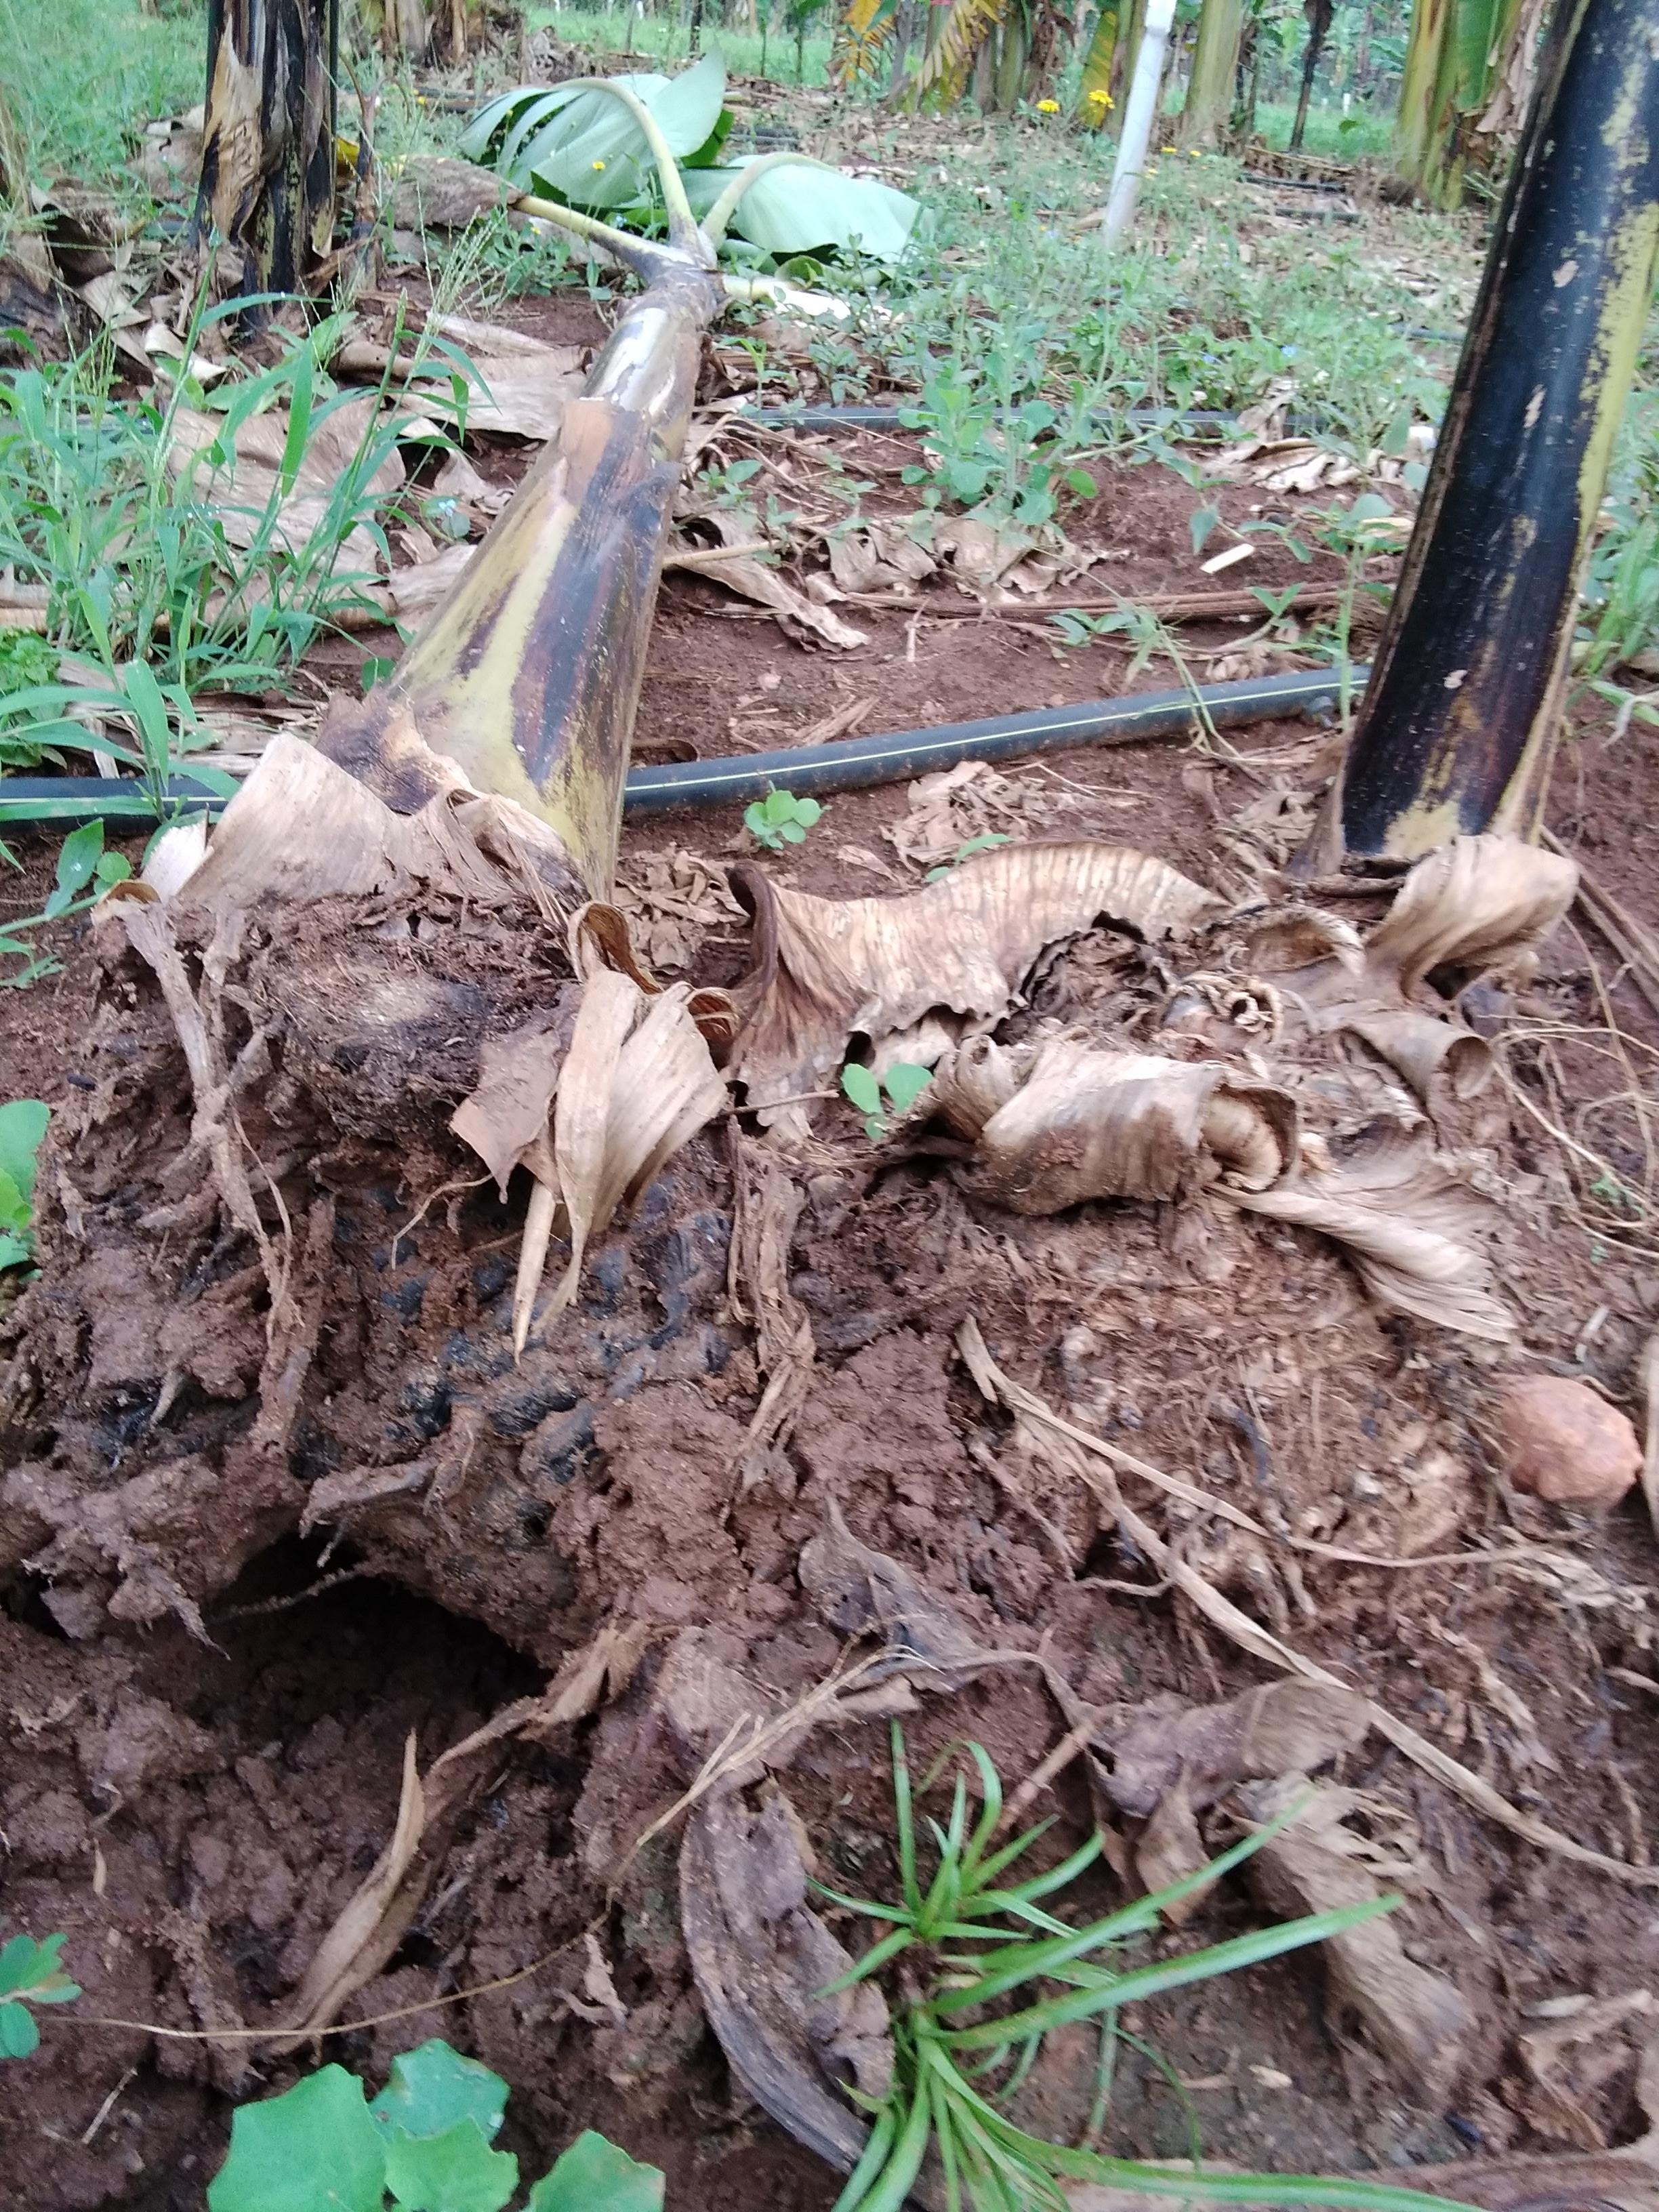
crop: banana
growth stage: vegetative
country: Tanzania
